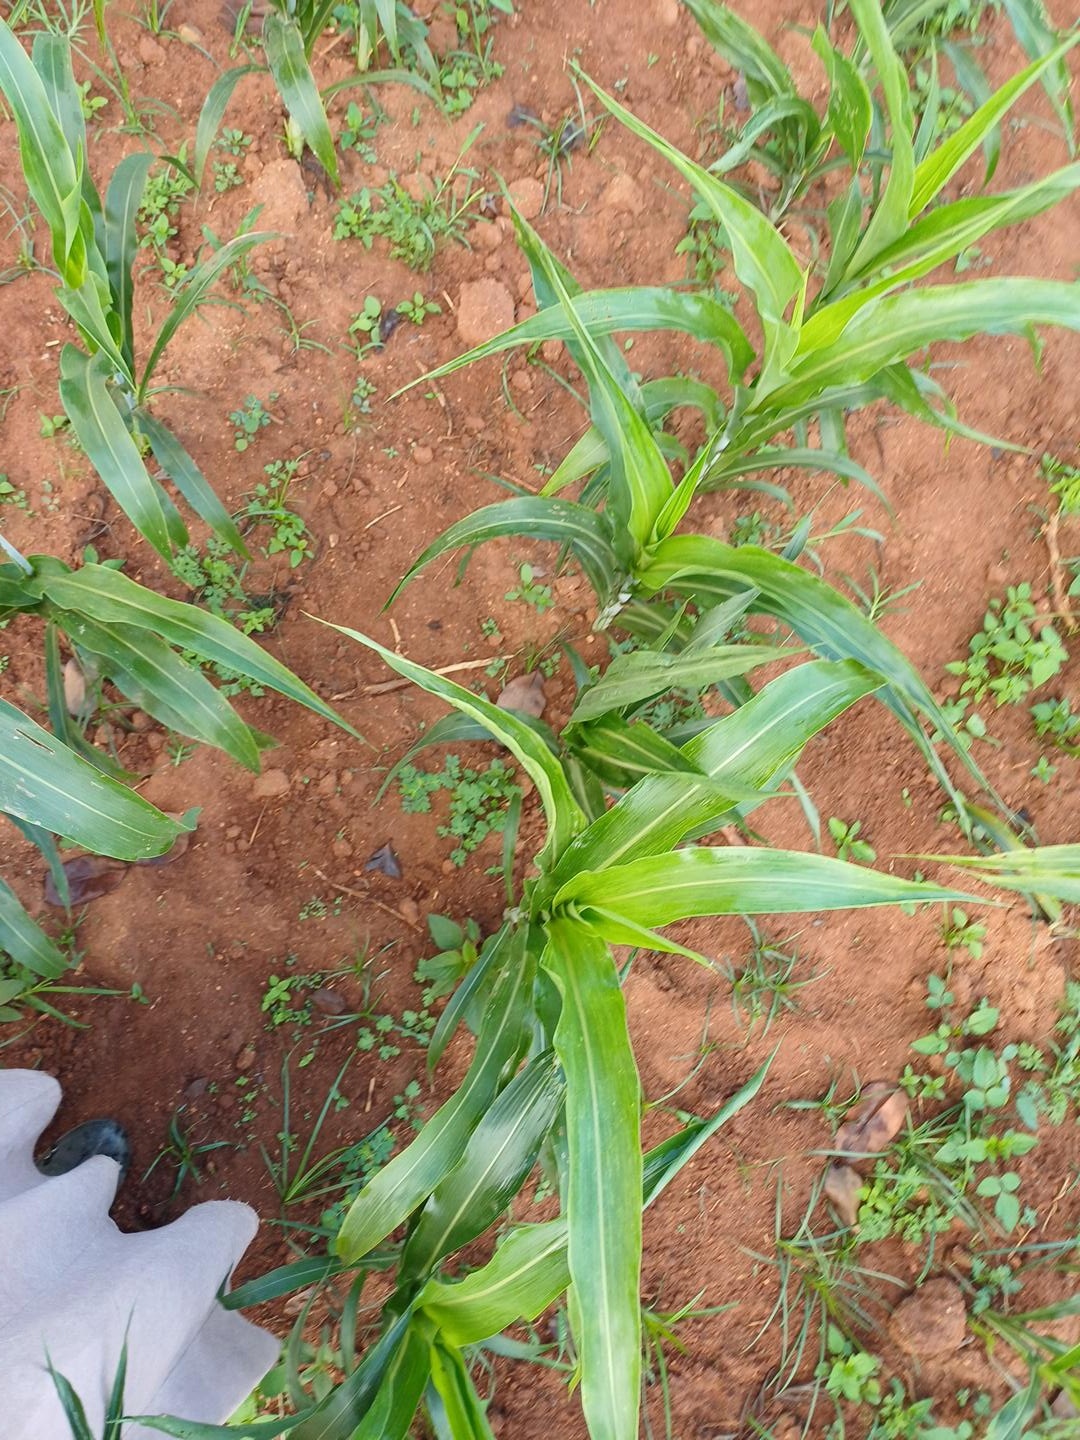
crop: sorghum
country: Kenya
